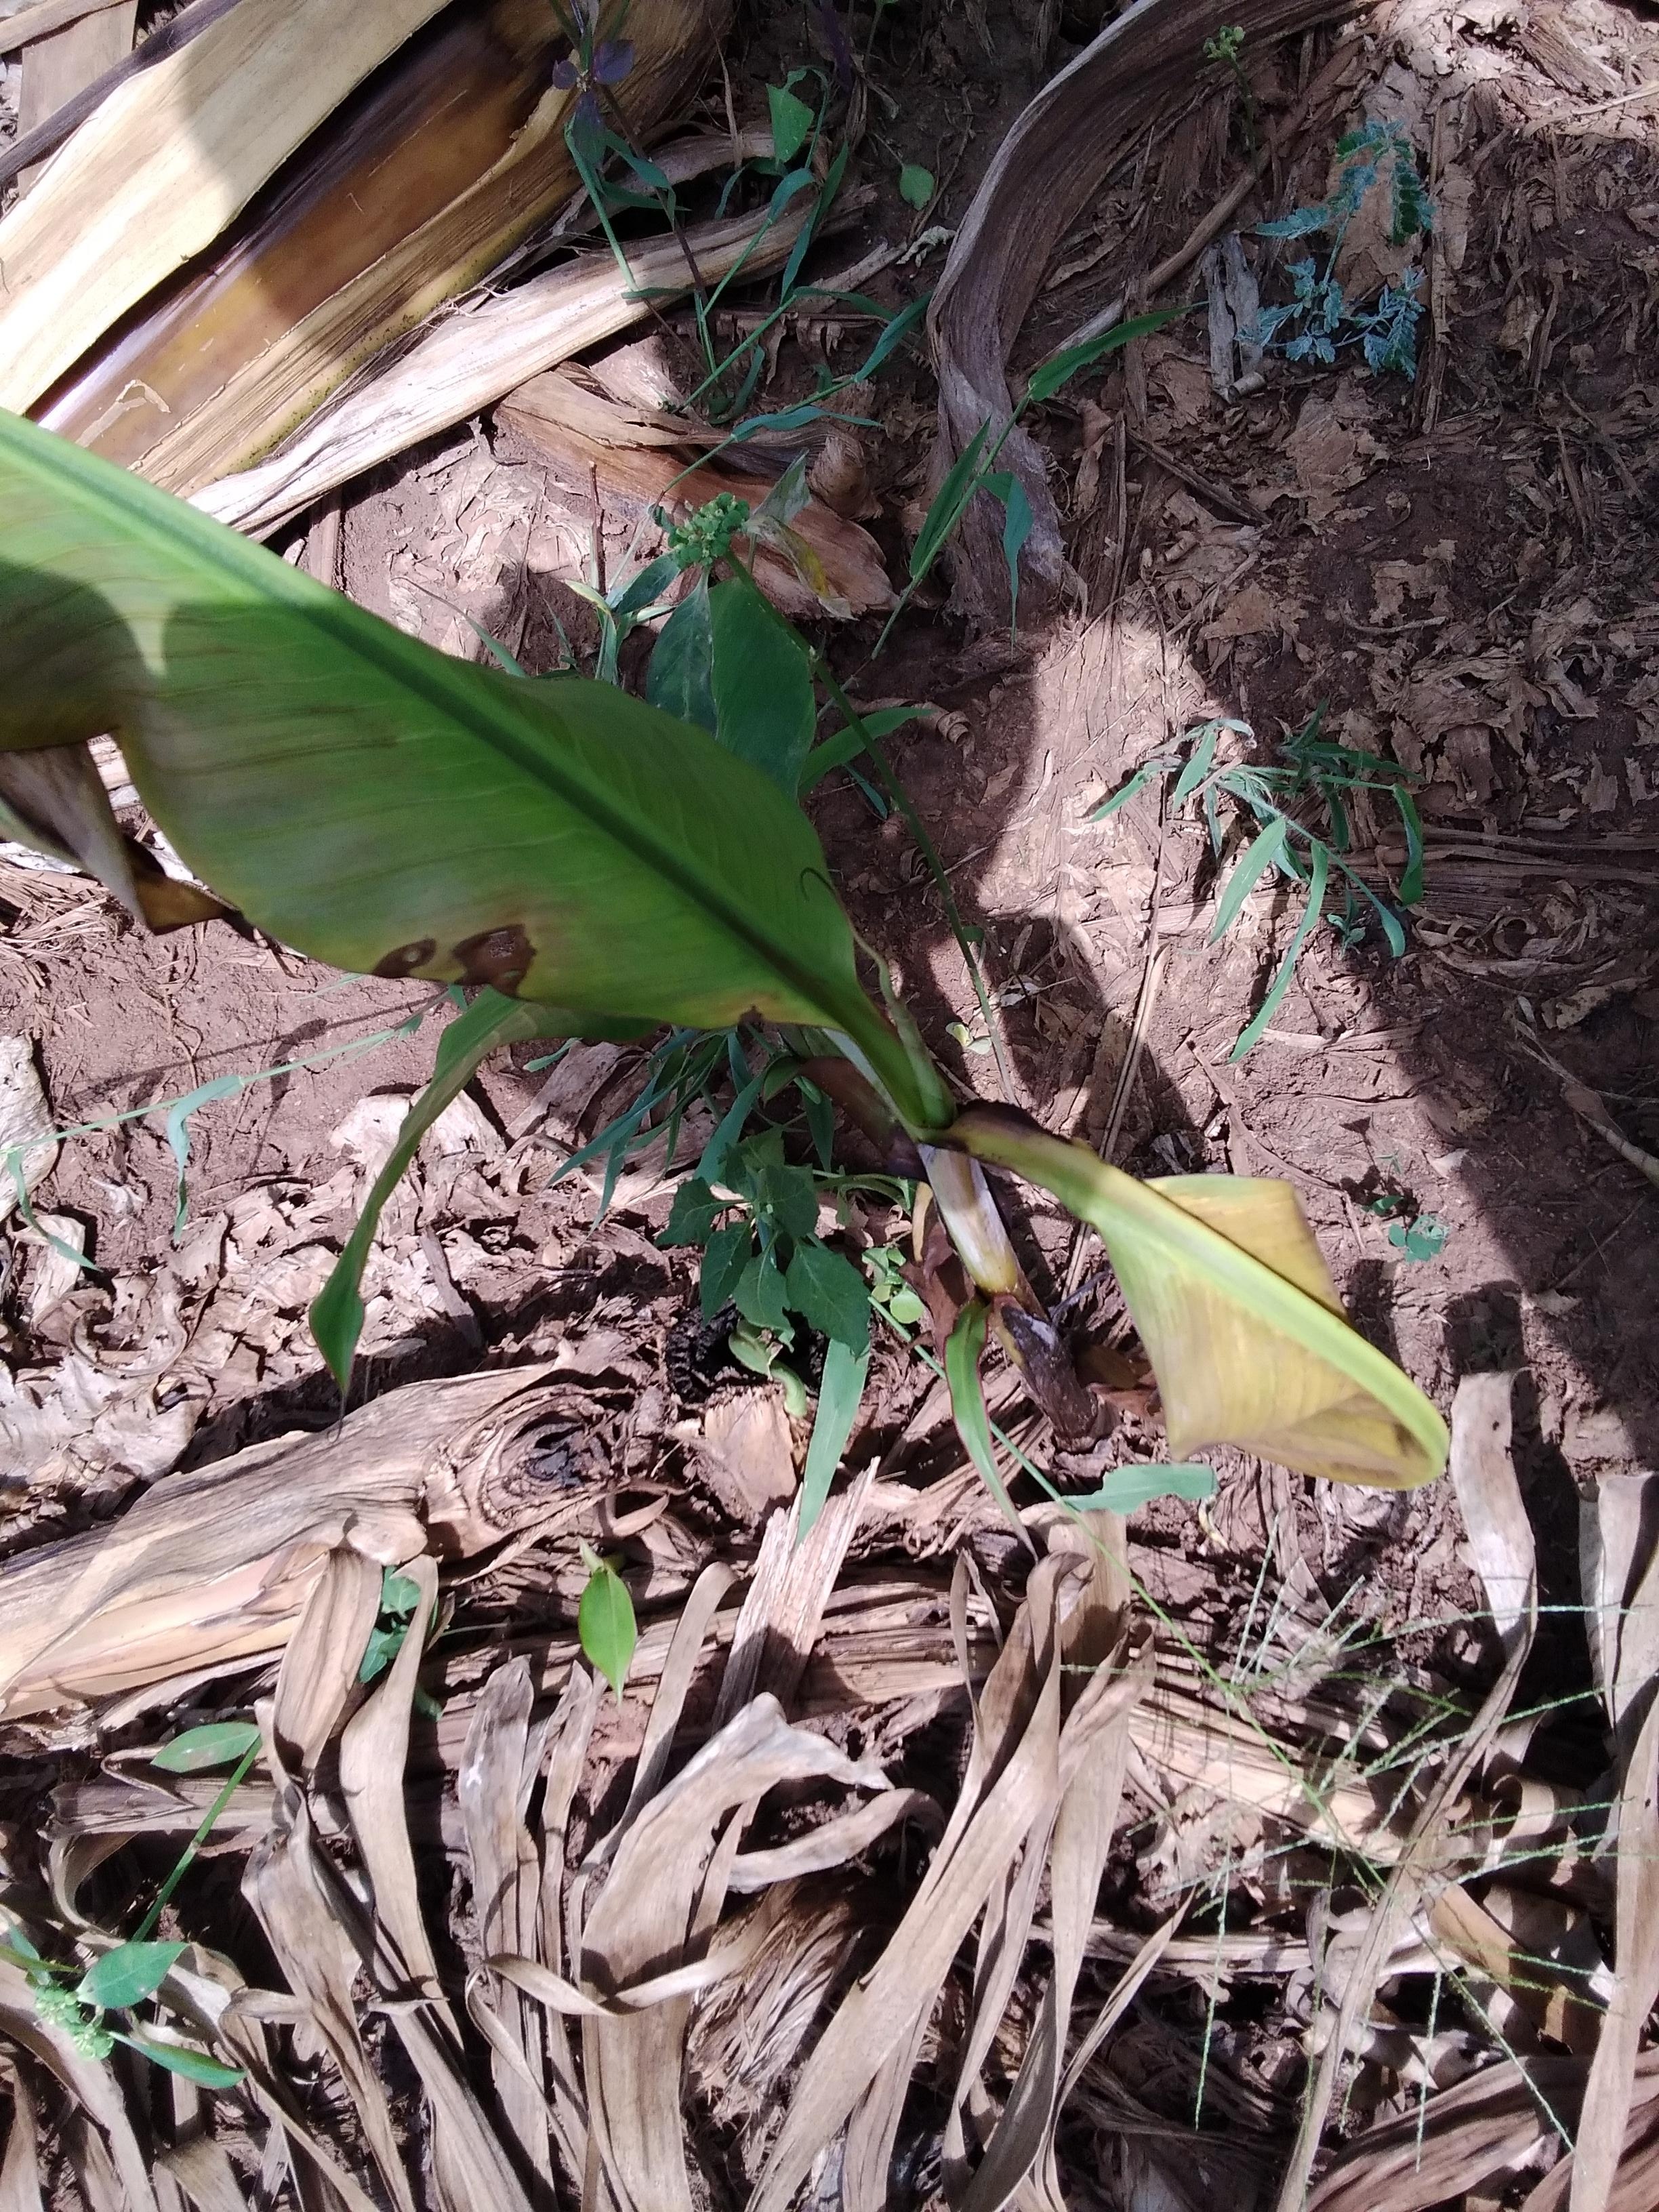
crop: banana
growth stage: vegetative
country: Uganda
